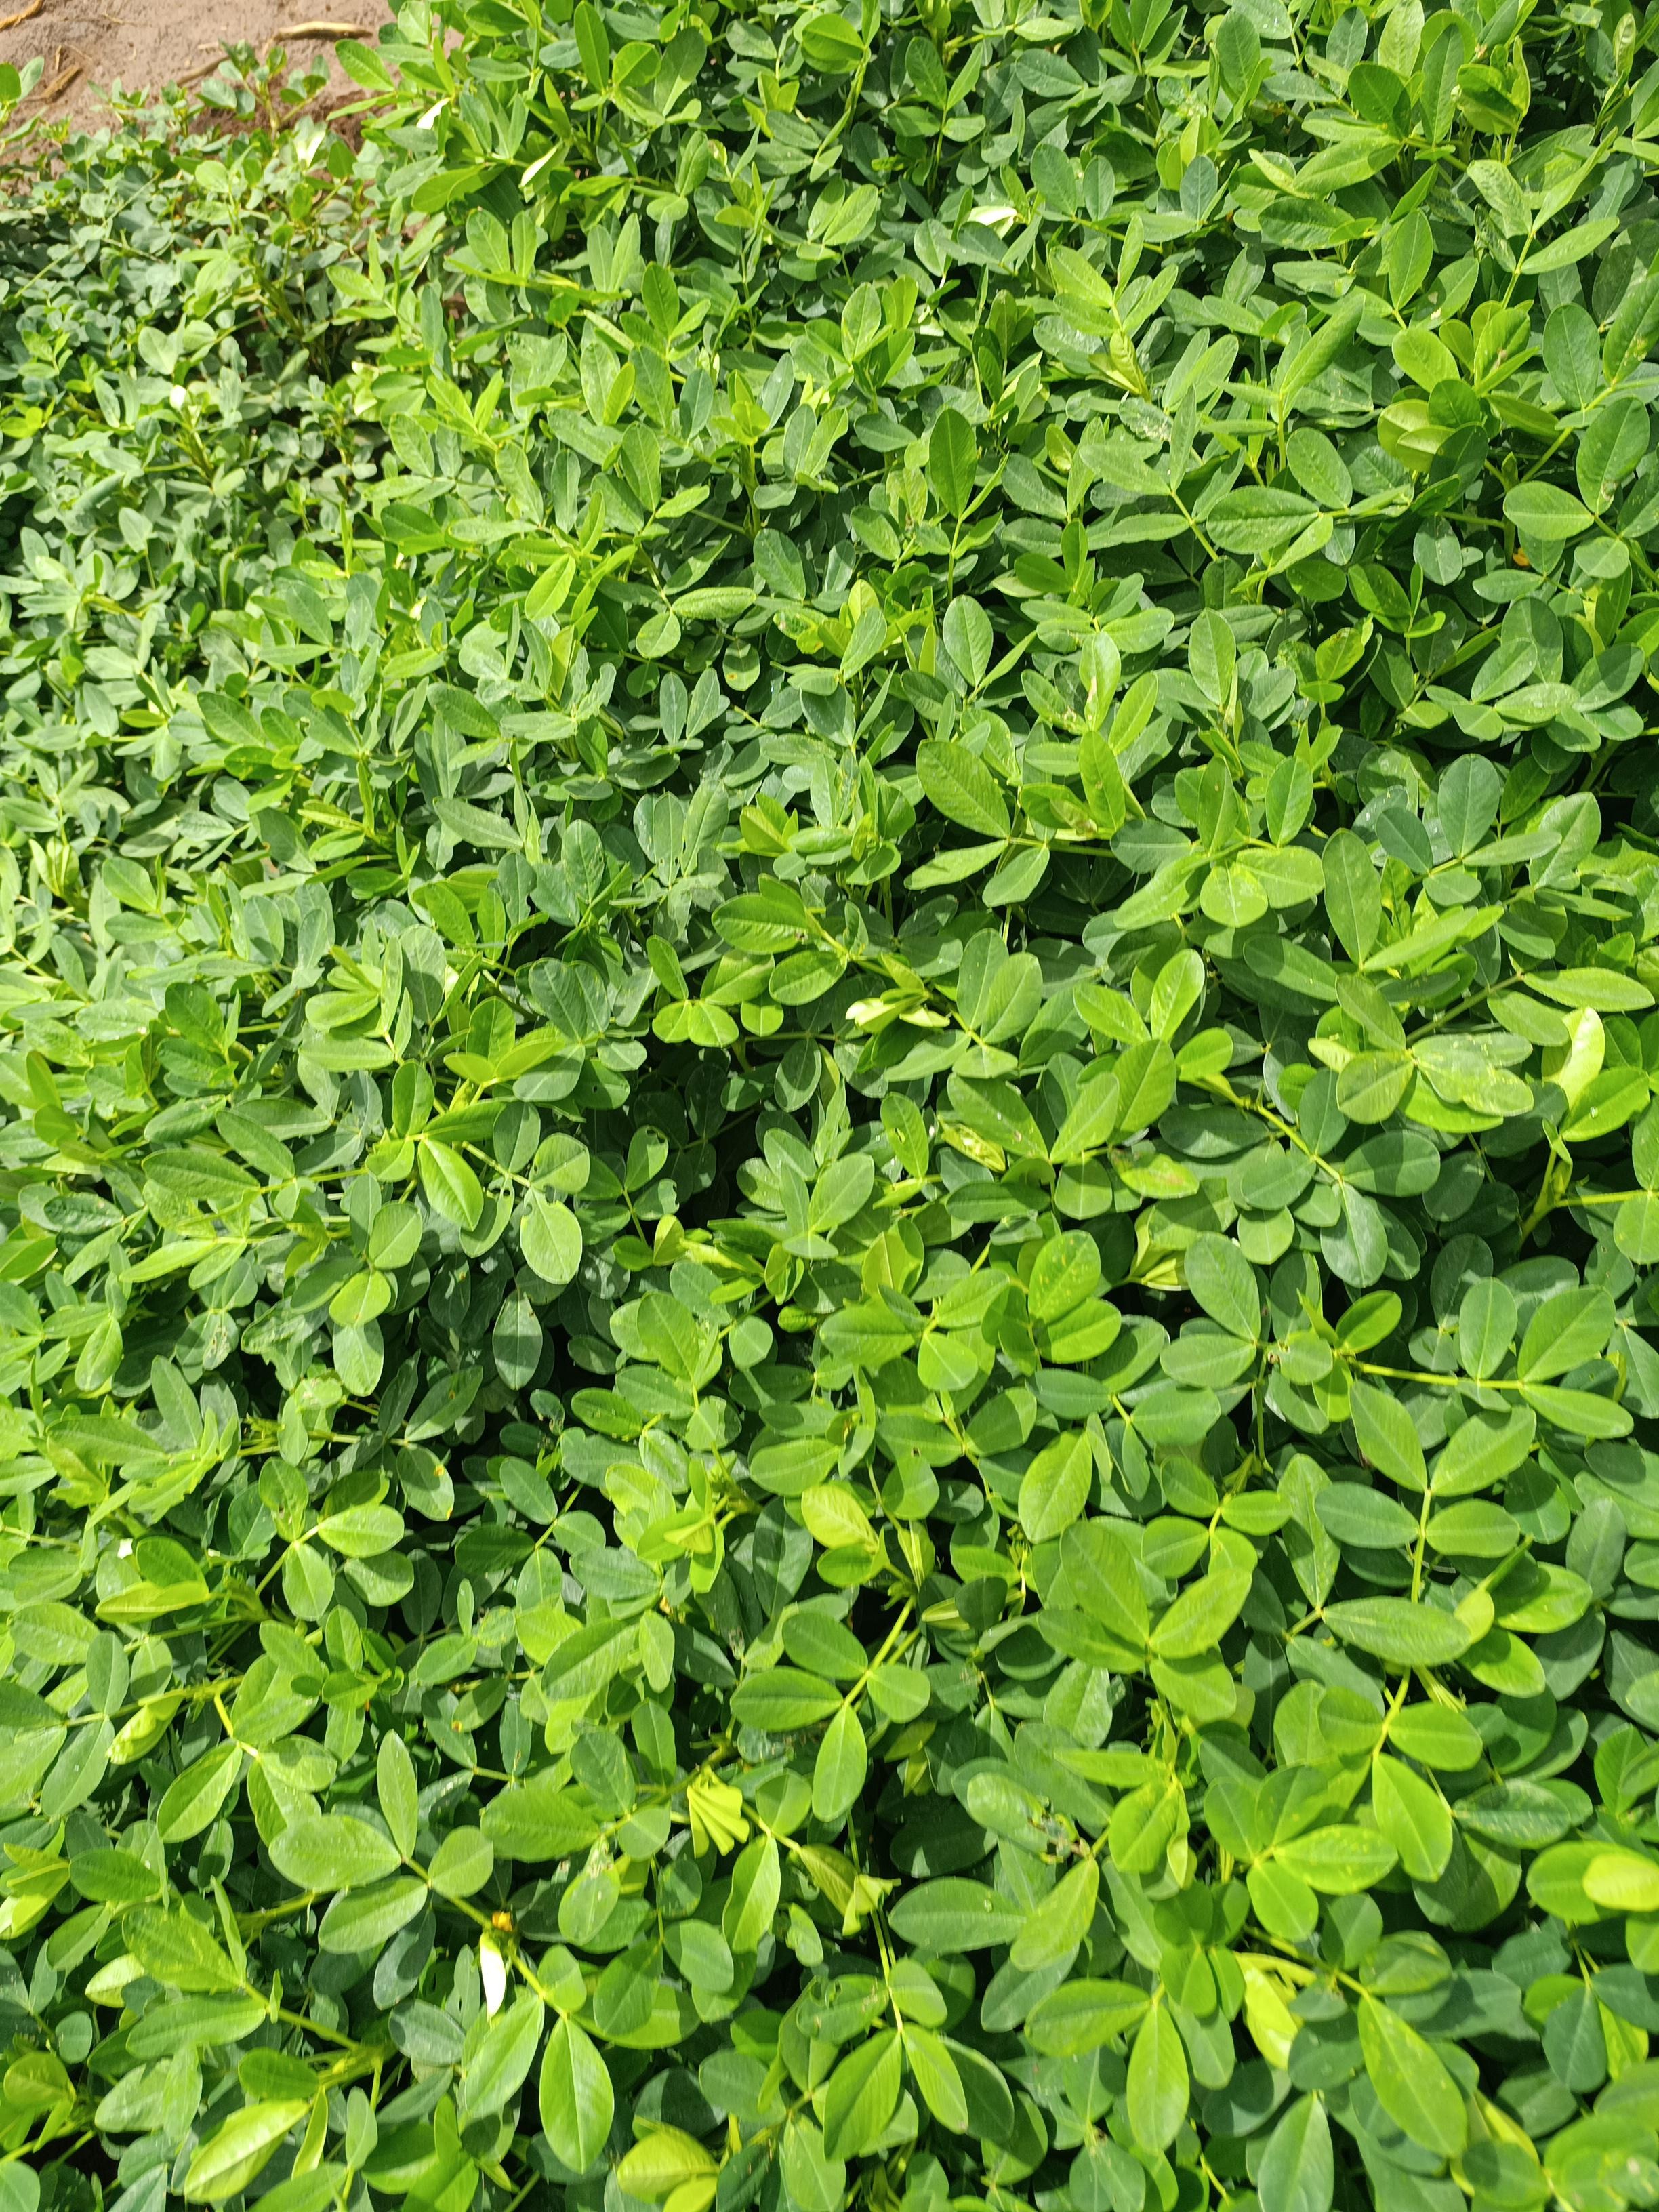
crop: groundnut
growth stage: flowering
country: Kenya
